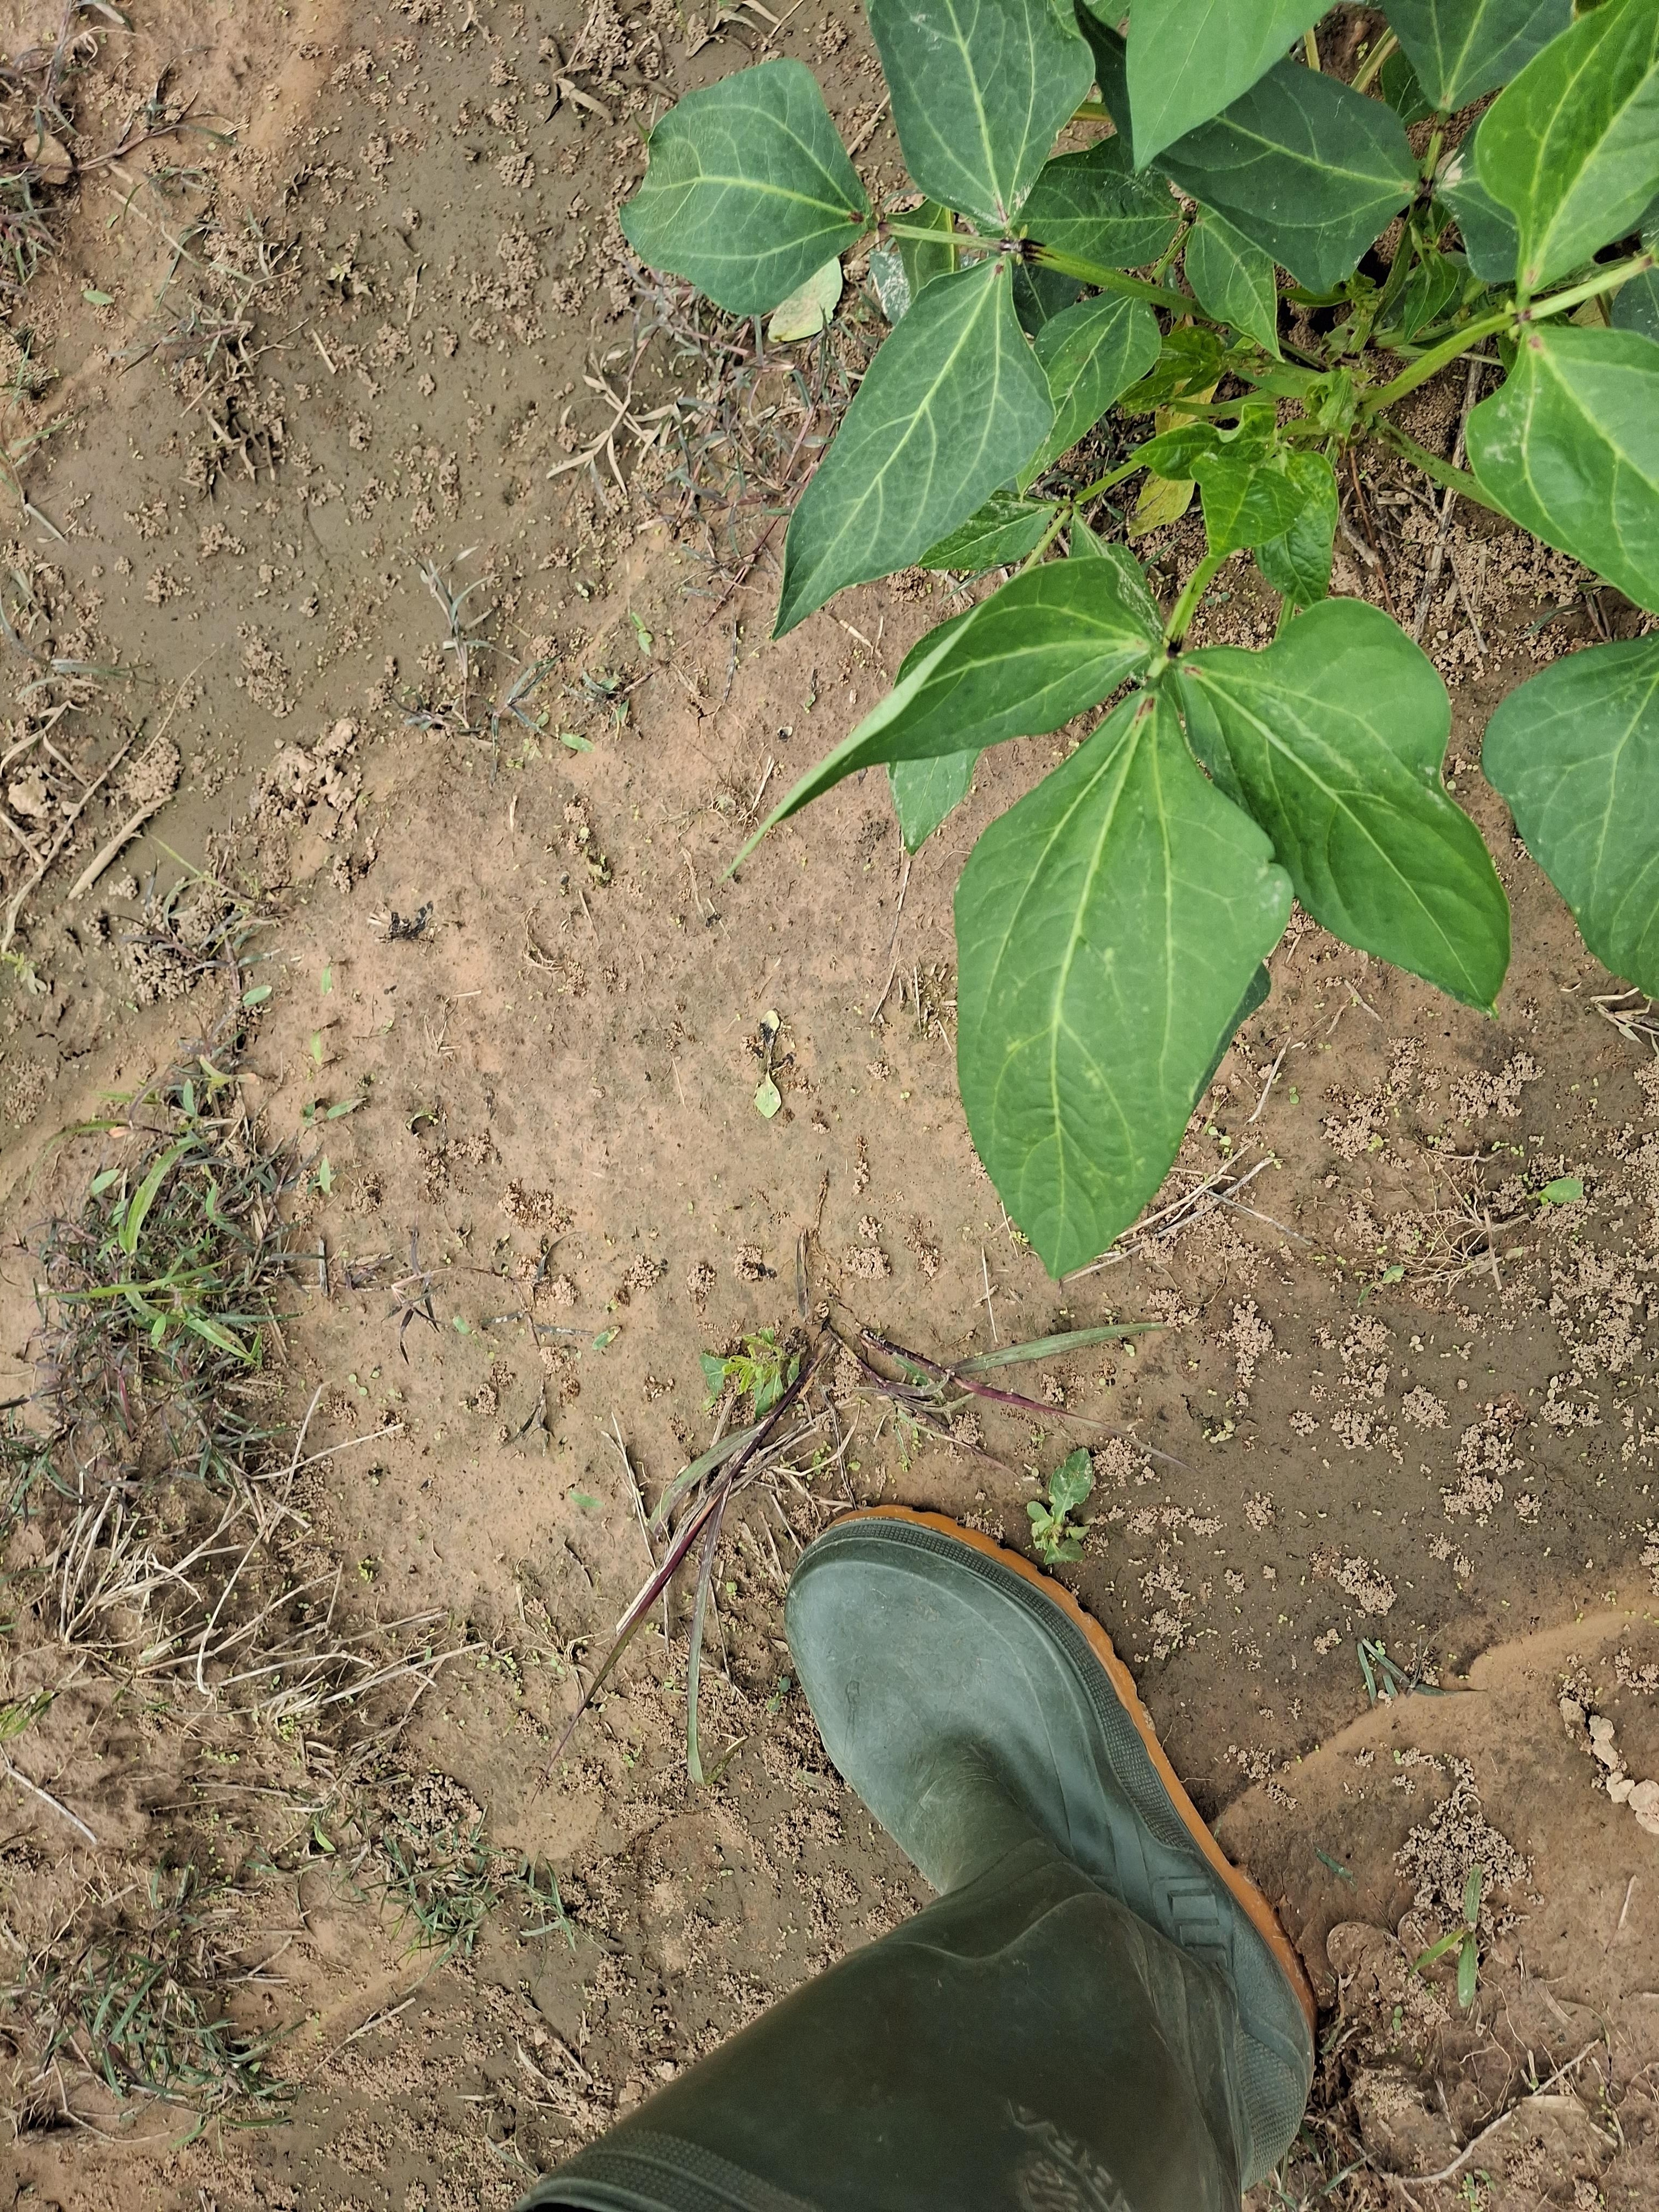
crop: cowpea
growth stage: vegetative
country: Nigeria
